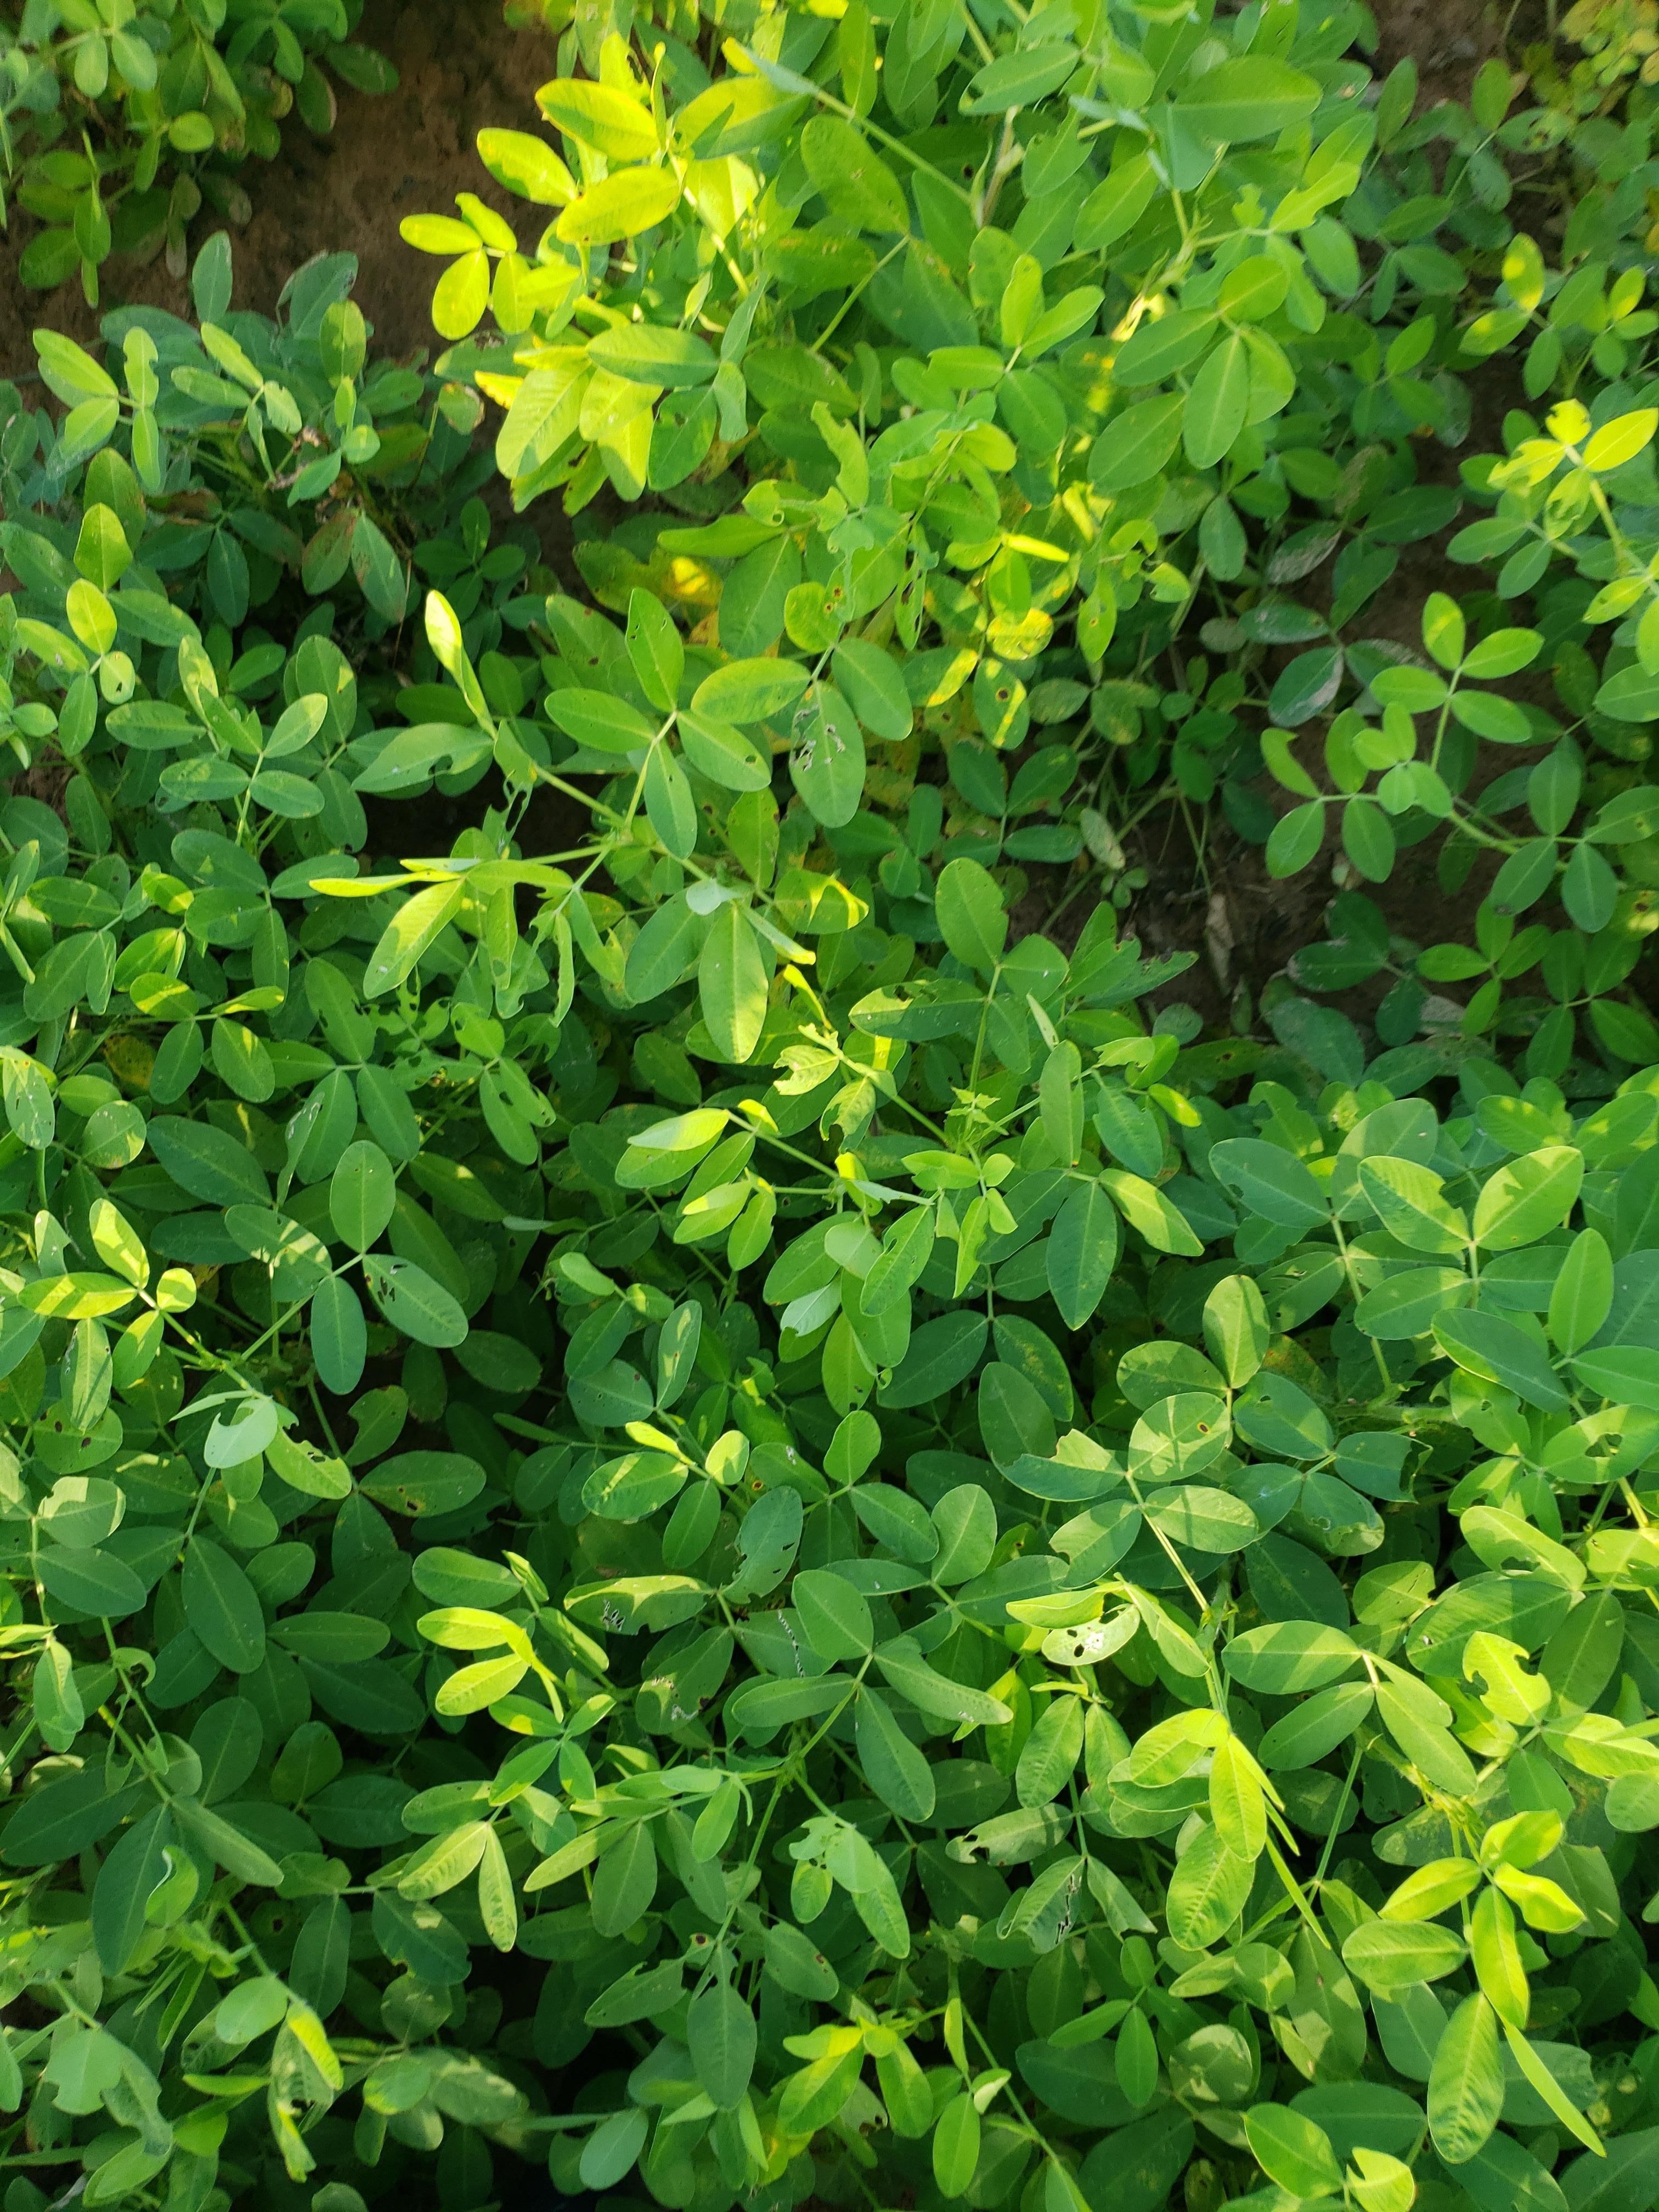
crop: groundnut
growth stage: flowering
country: Senegal
